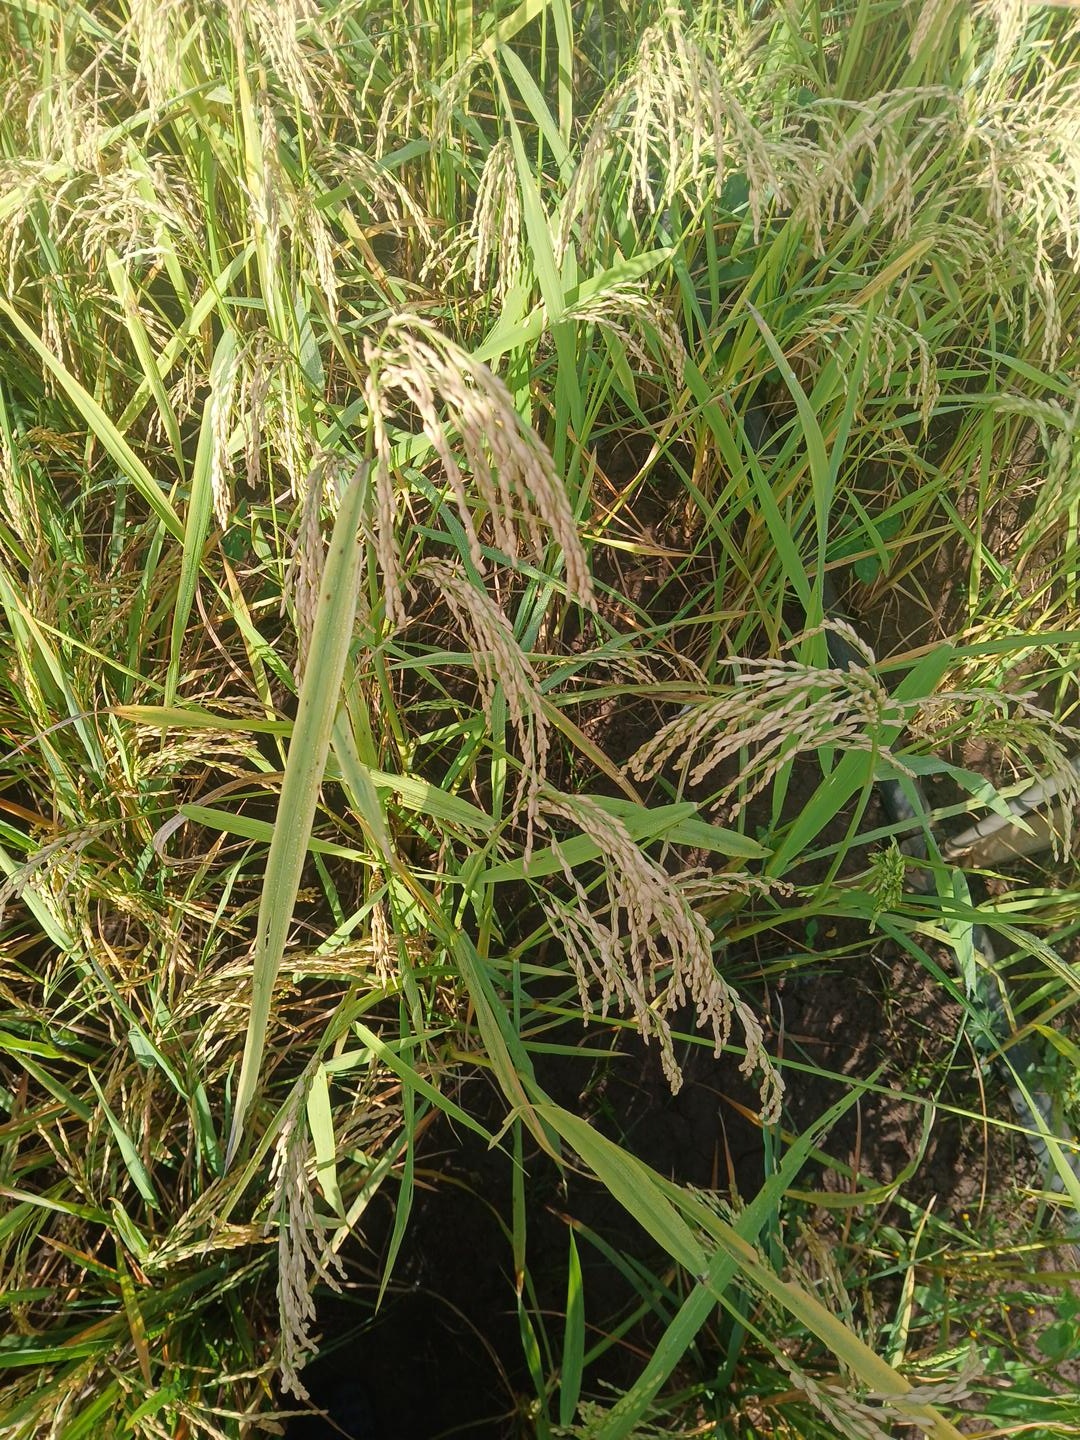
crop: rice
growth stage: ripening
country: Côte d'Ivoire
